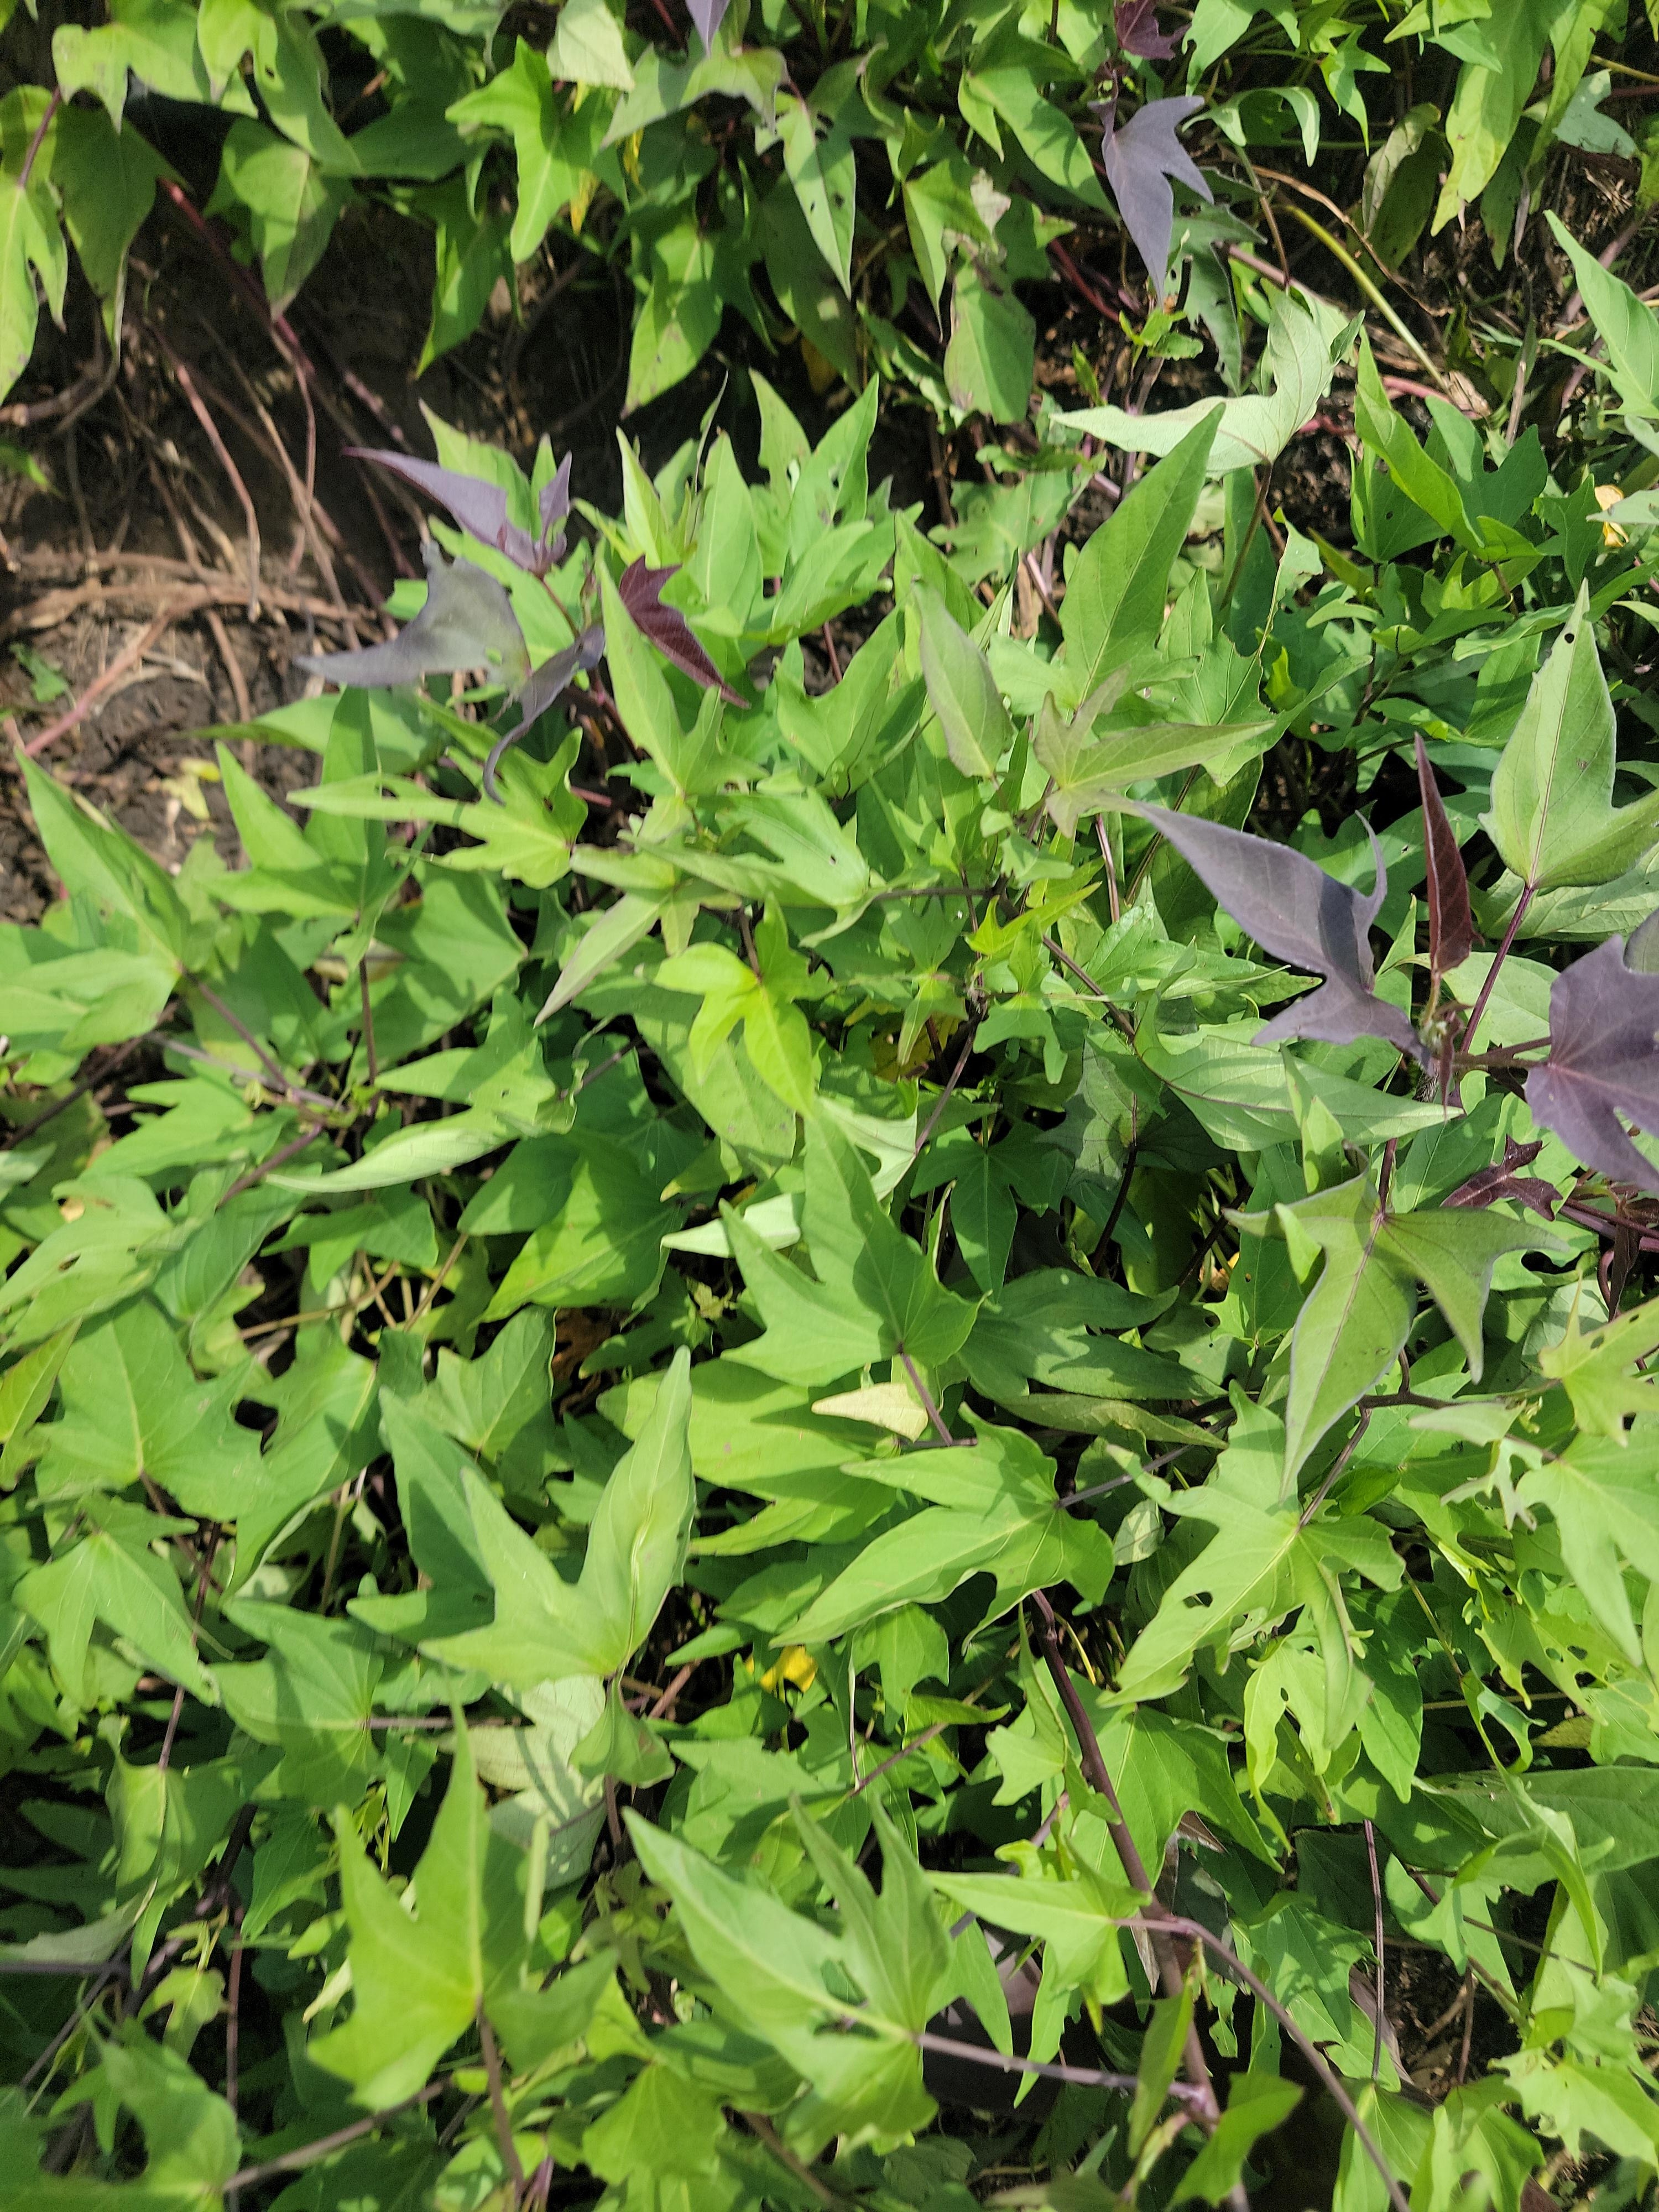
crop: sweet potato
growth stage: vegetative
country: Tanzania
